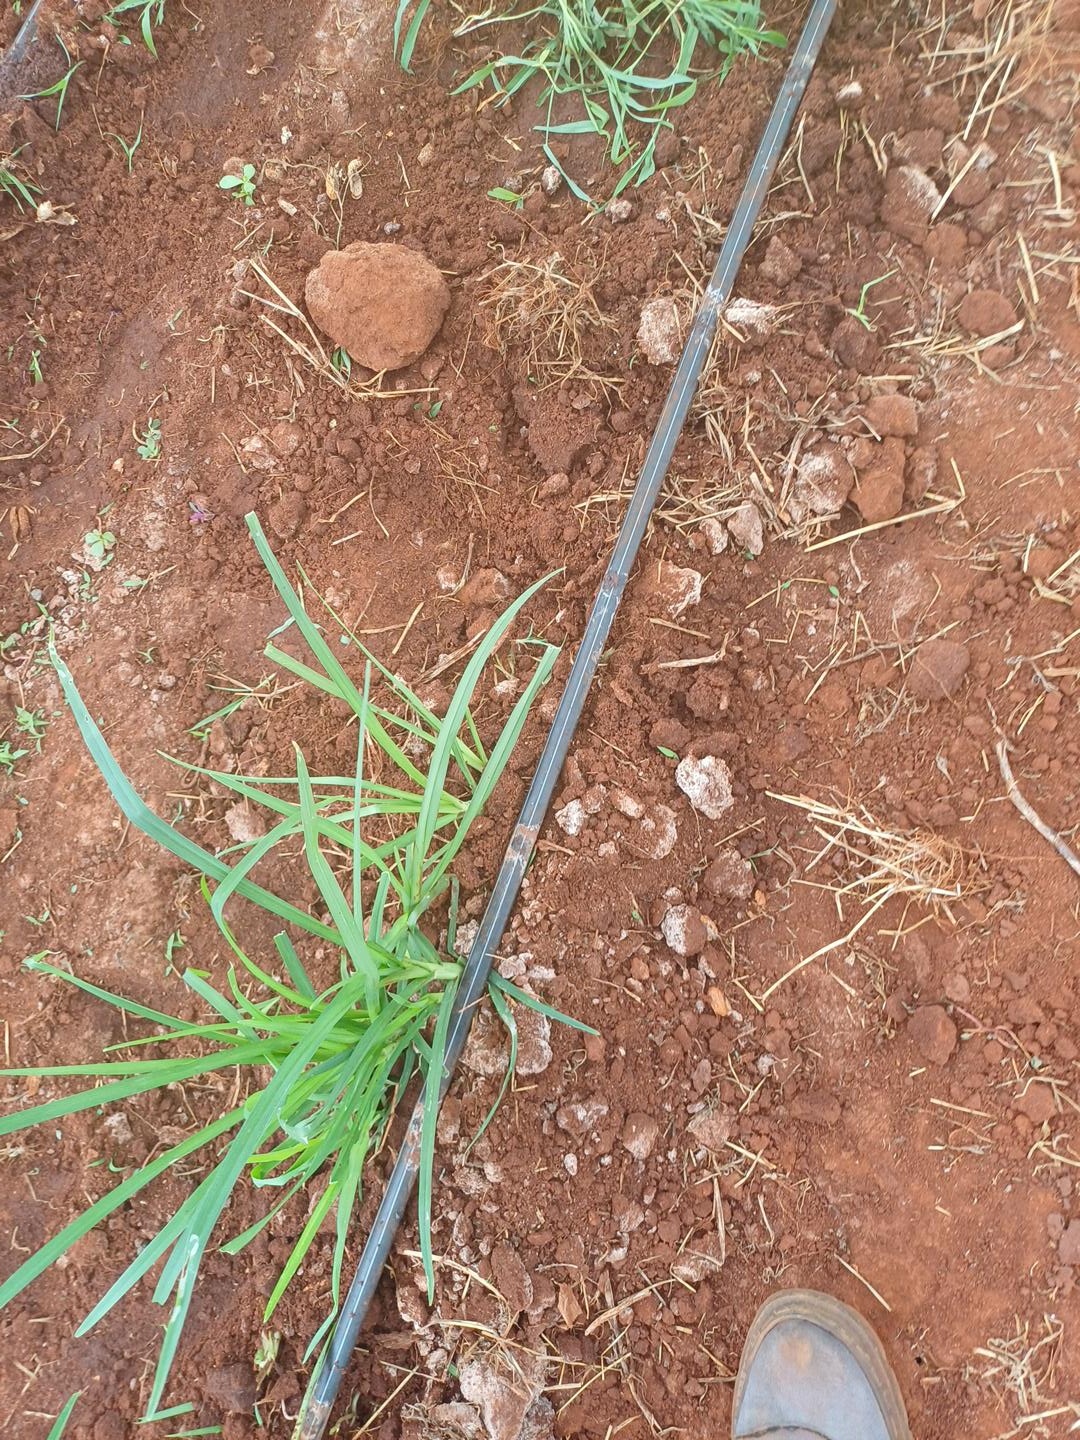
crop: finger millet
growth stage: vegetative
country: Kenya
